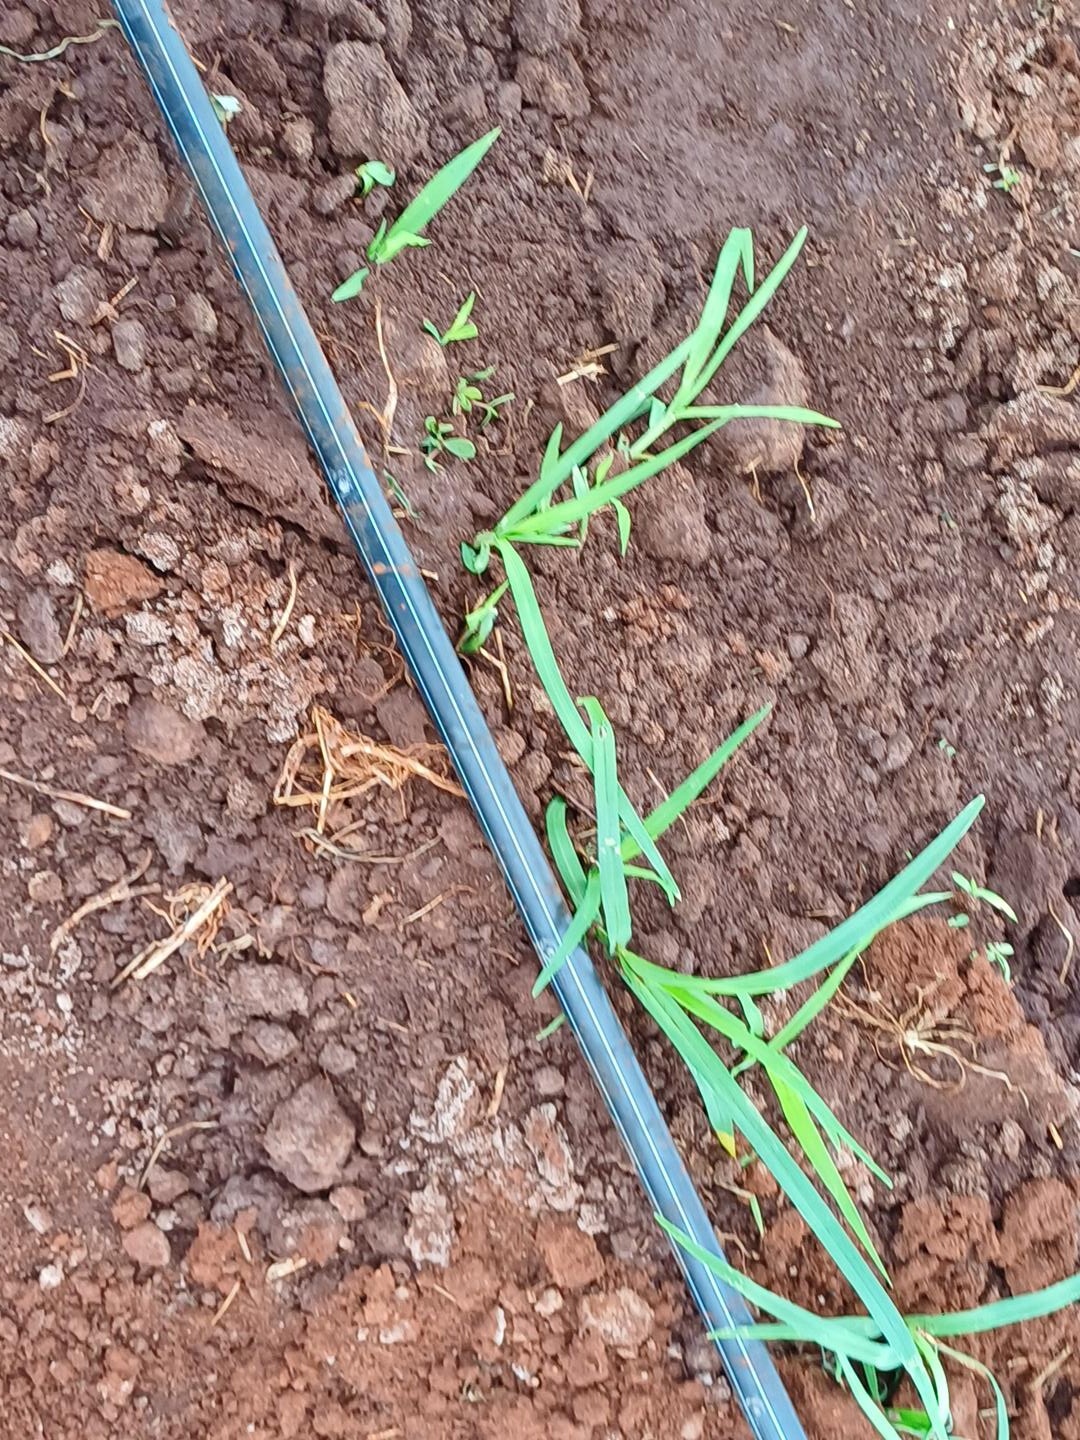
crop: finger millet
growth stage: vegetative
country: Kenya
